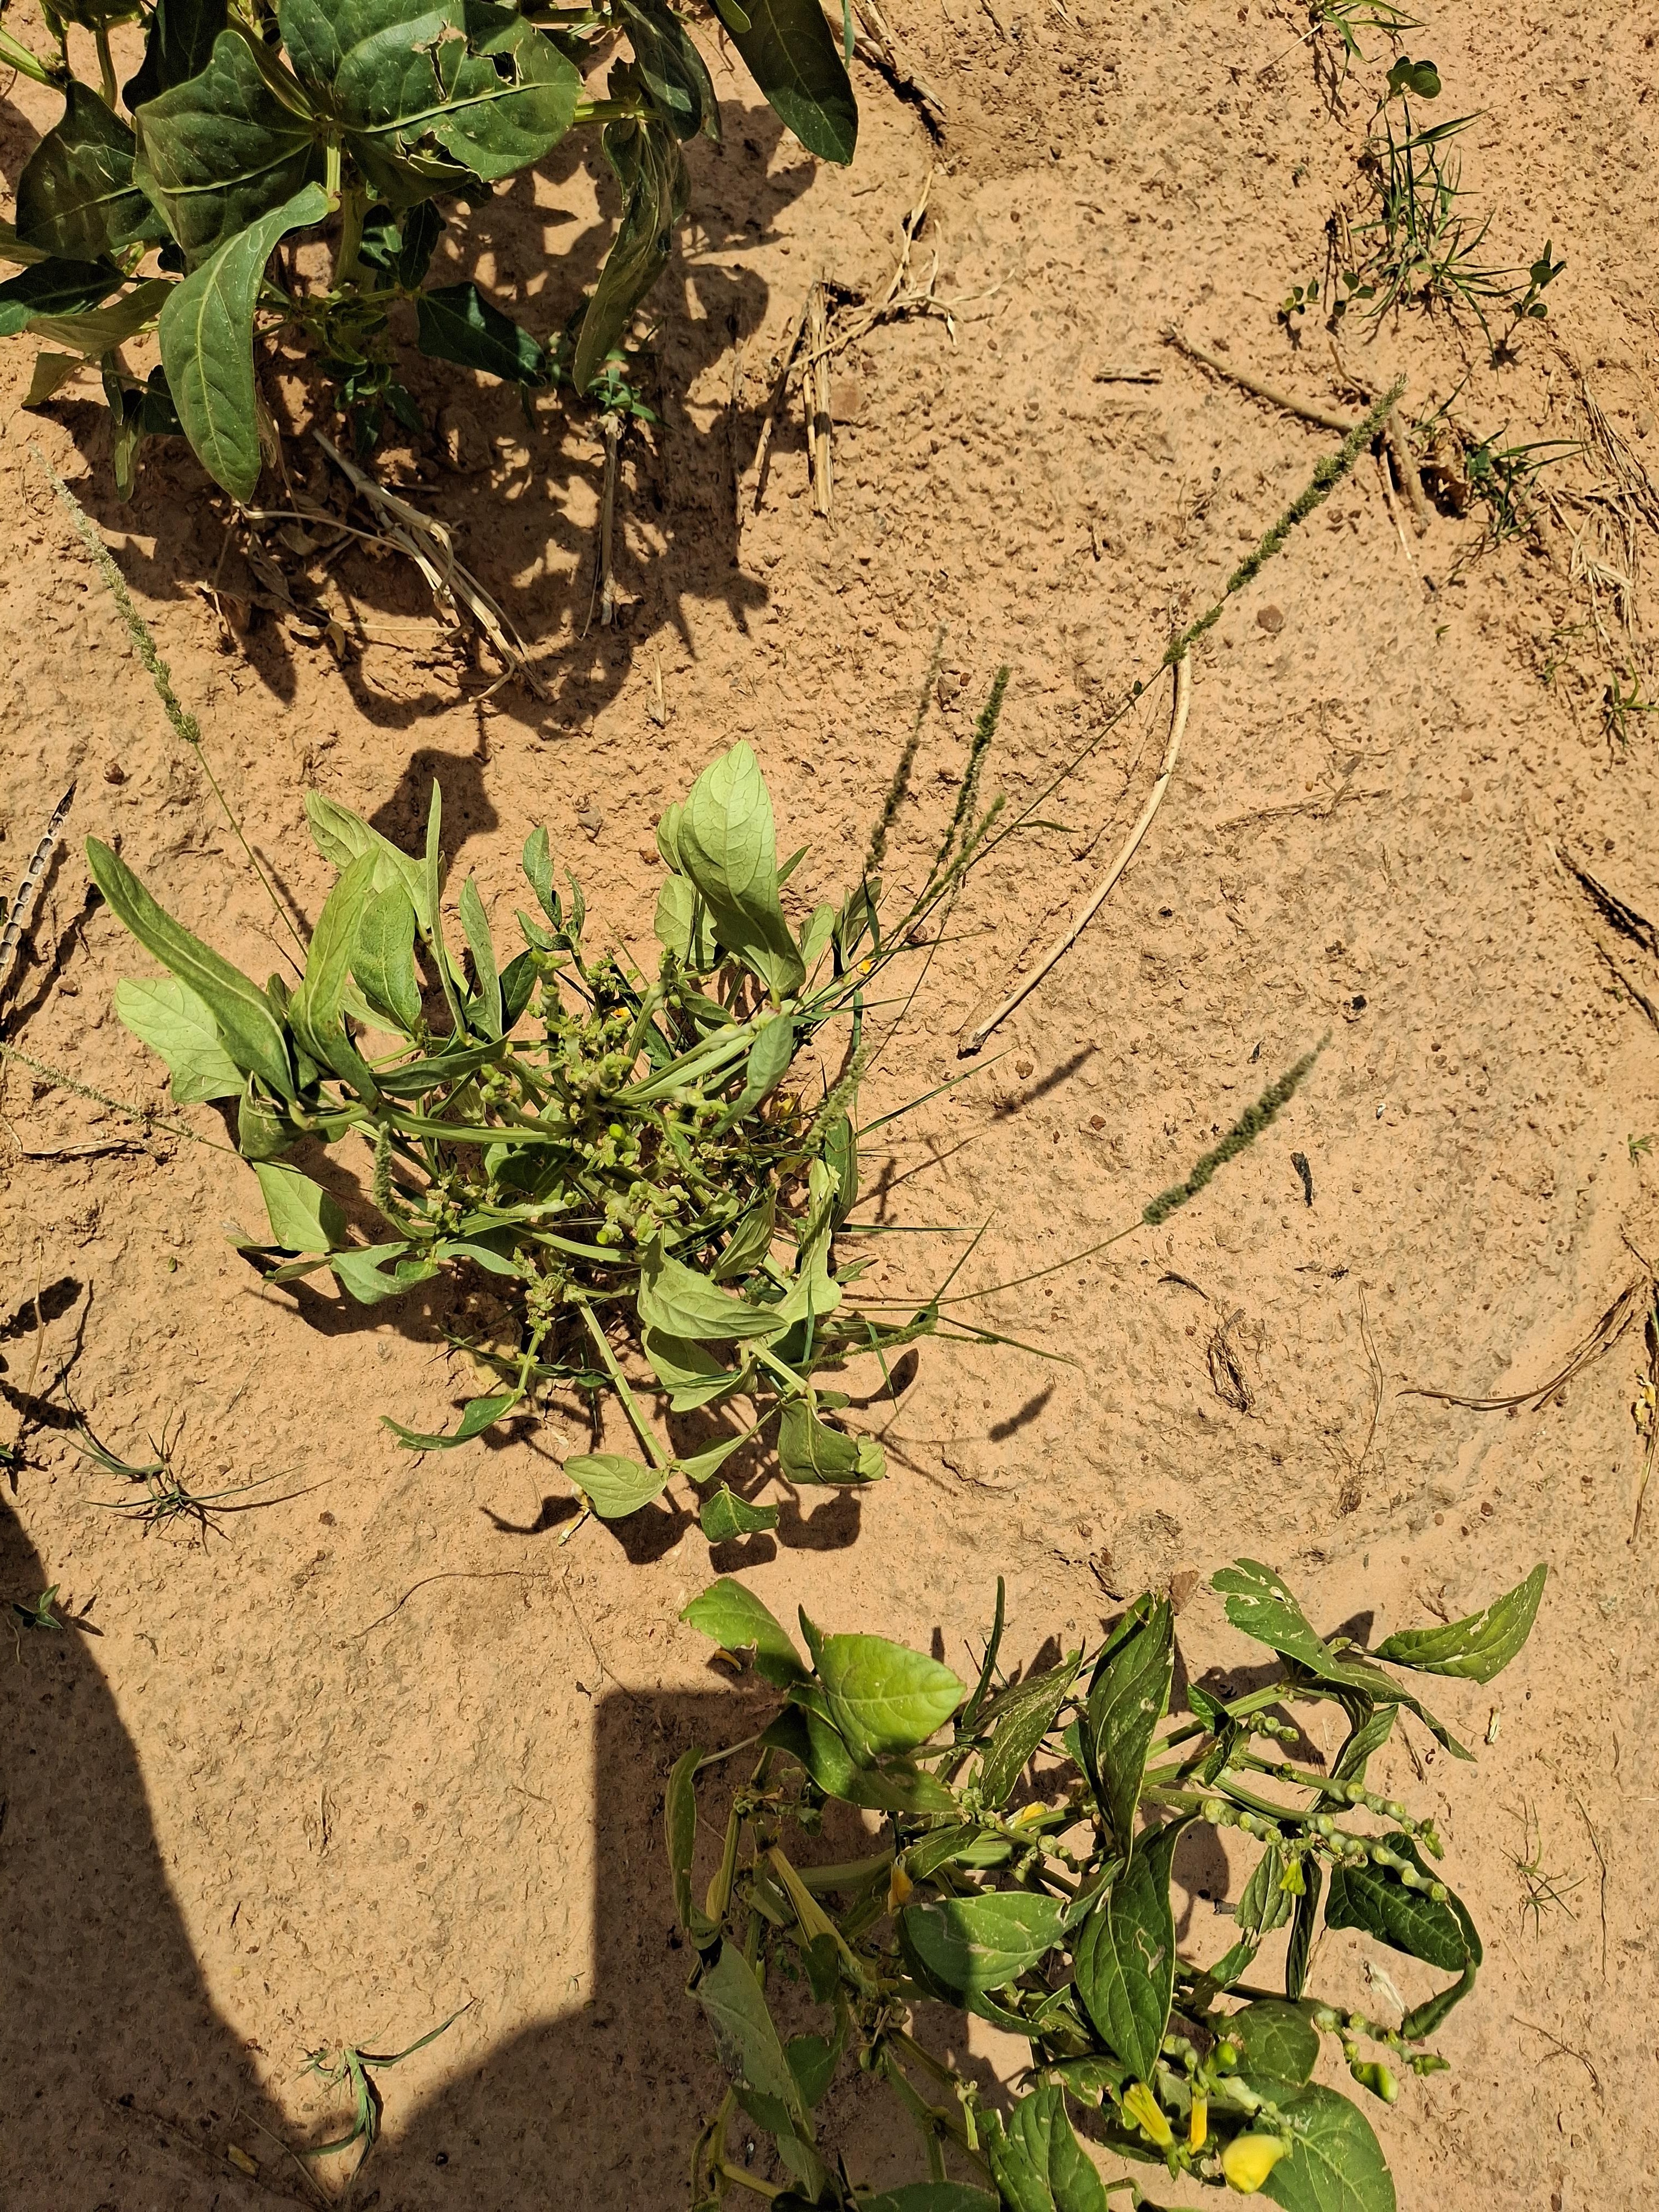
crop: cowpea
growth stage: harvest maturity
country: Nigeria
